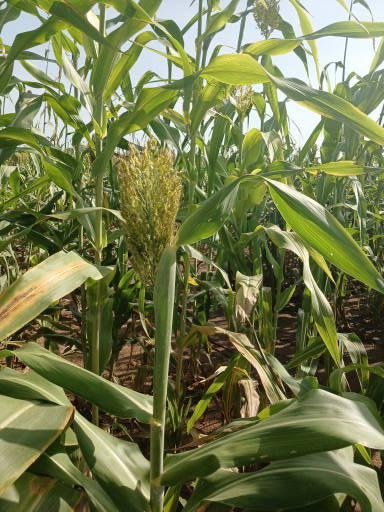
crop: sorghum
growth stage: filling grain
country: Senegal
